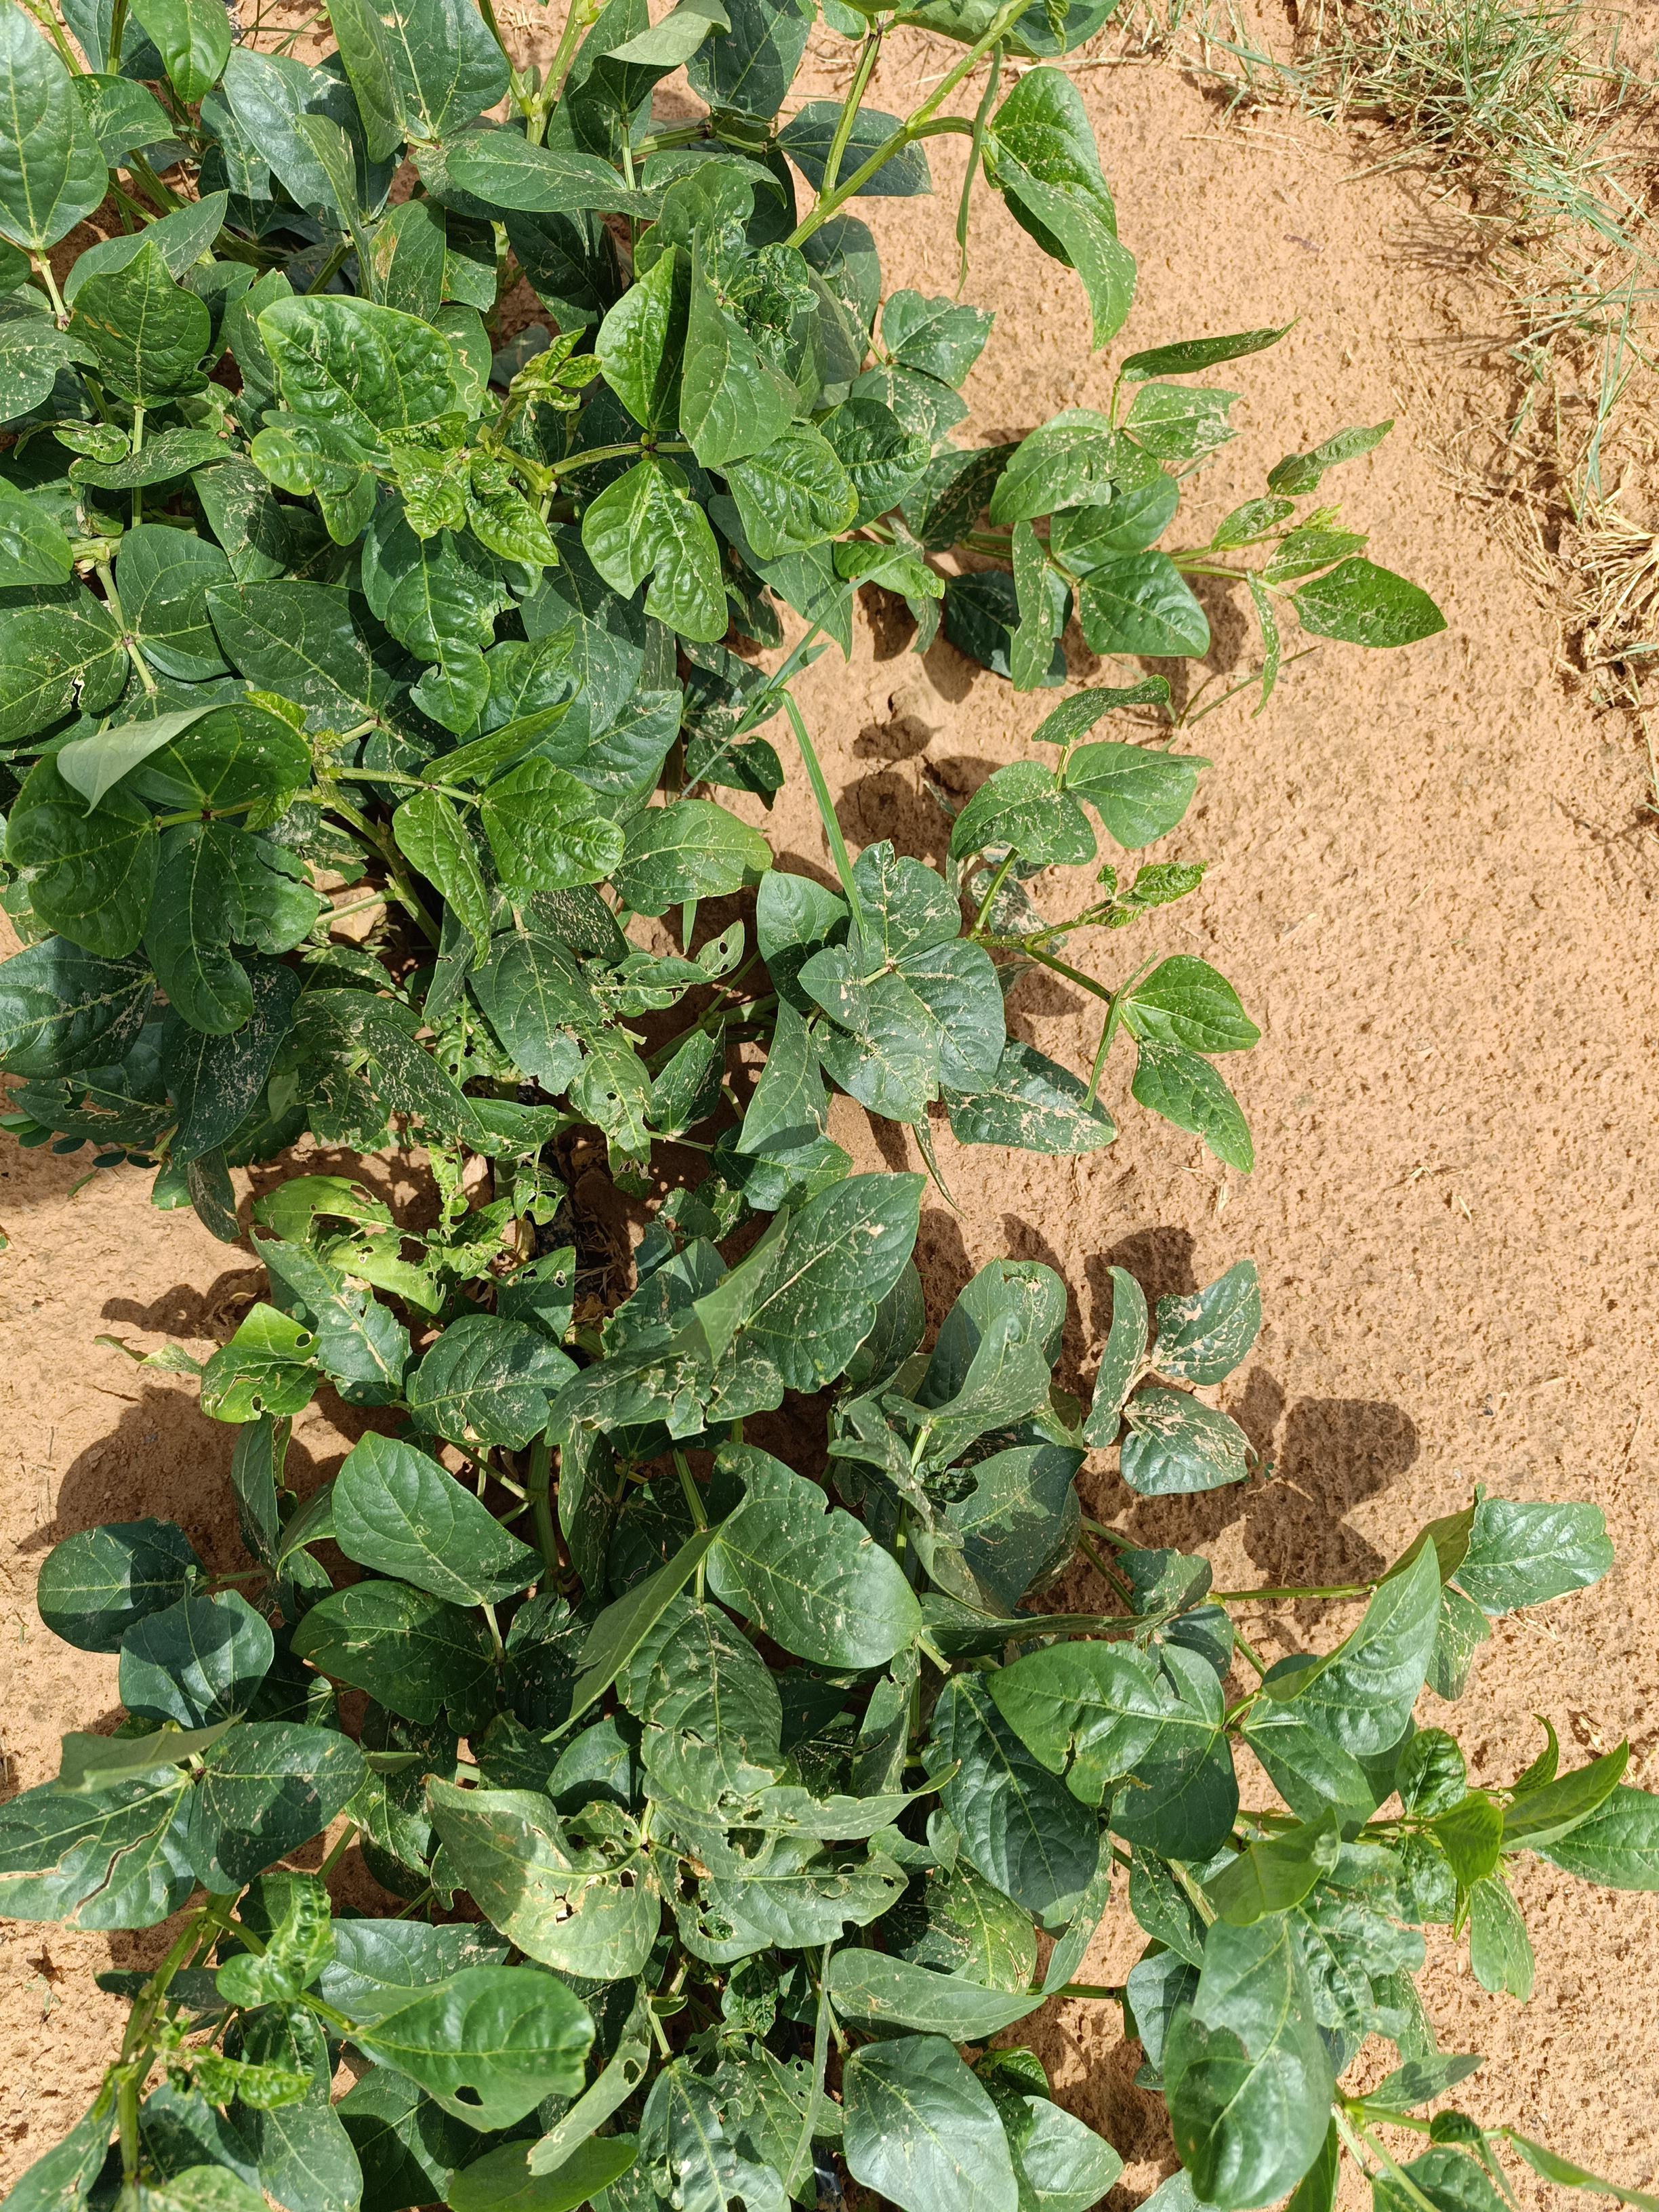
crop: cowpea
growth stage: vegetative
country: Nigeria
